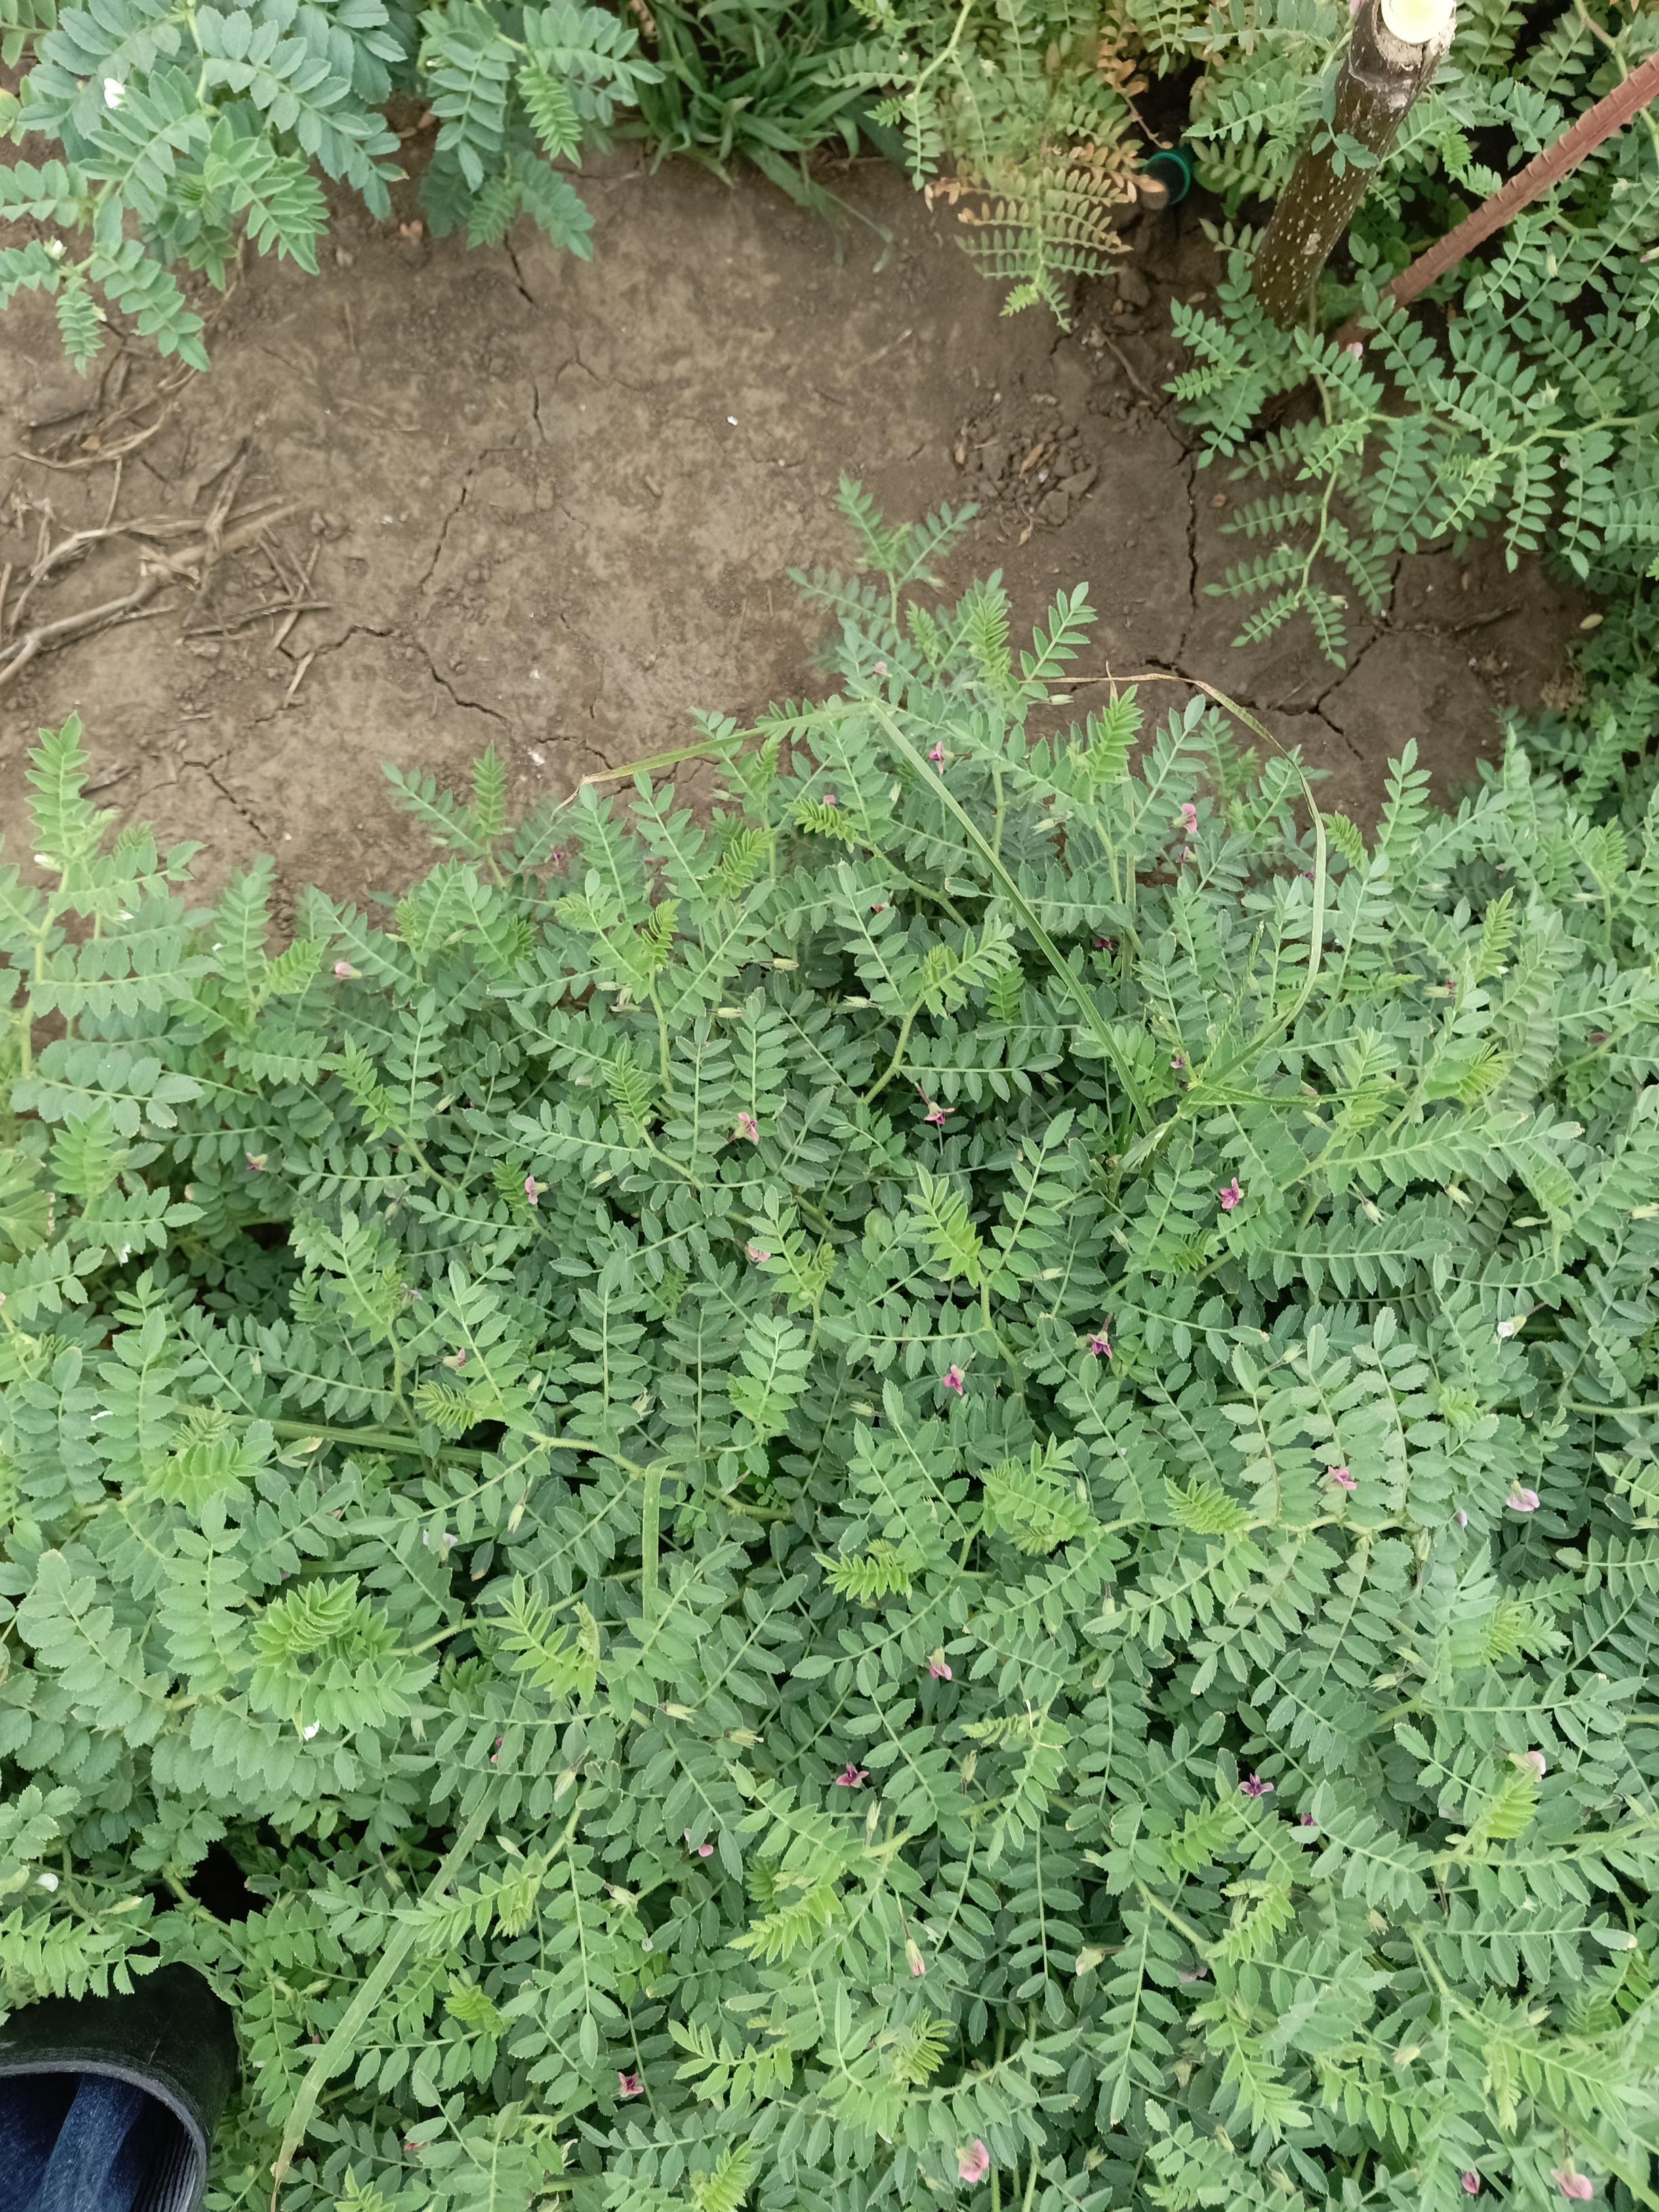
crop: chickpea
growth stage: development pod
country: Tanzania
